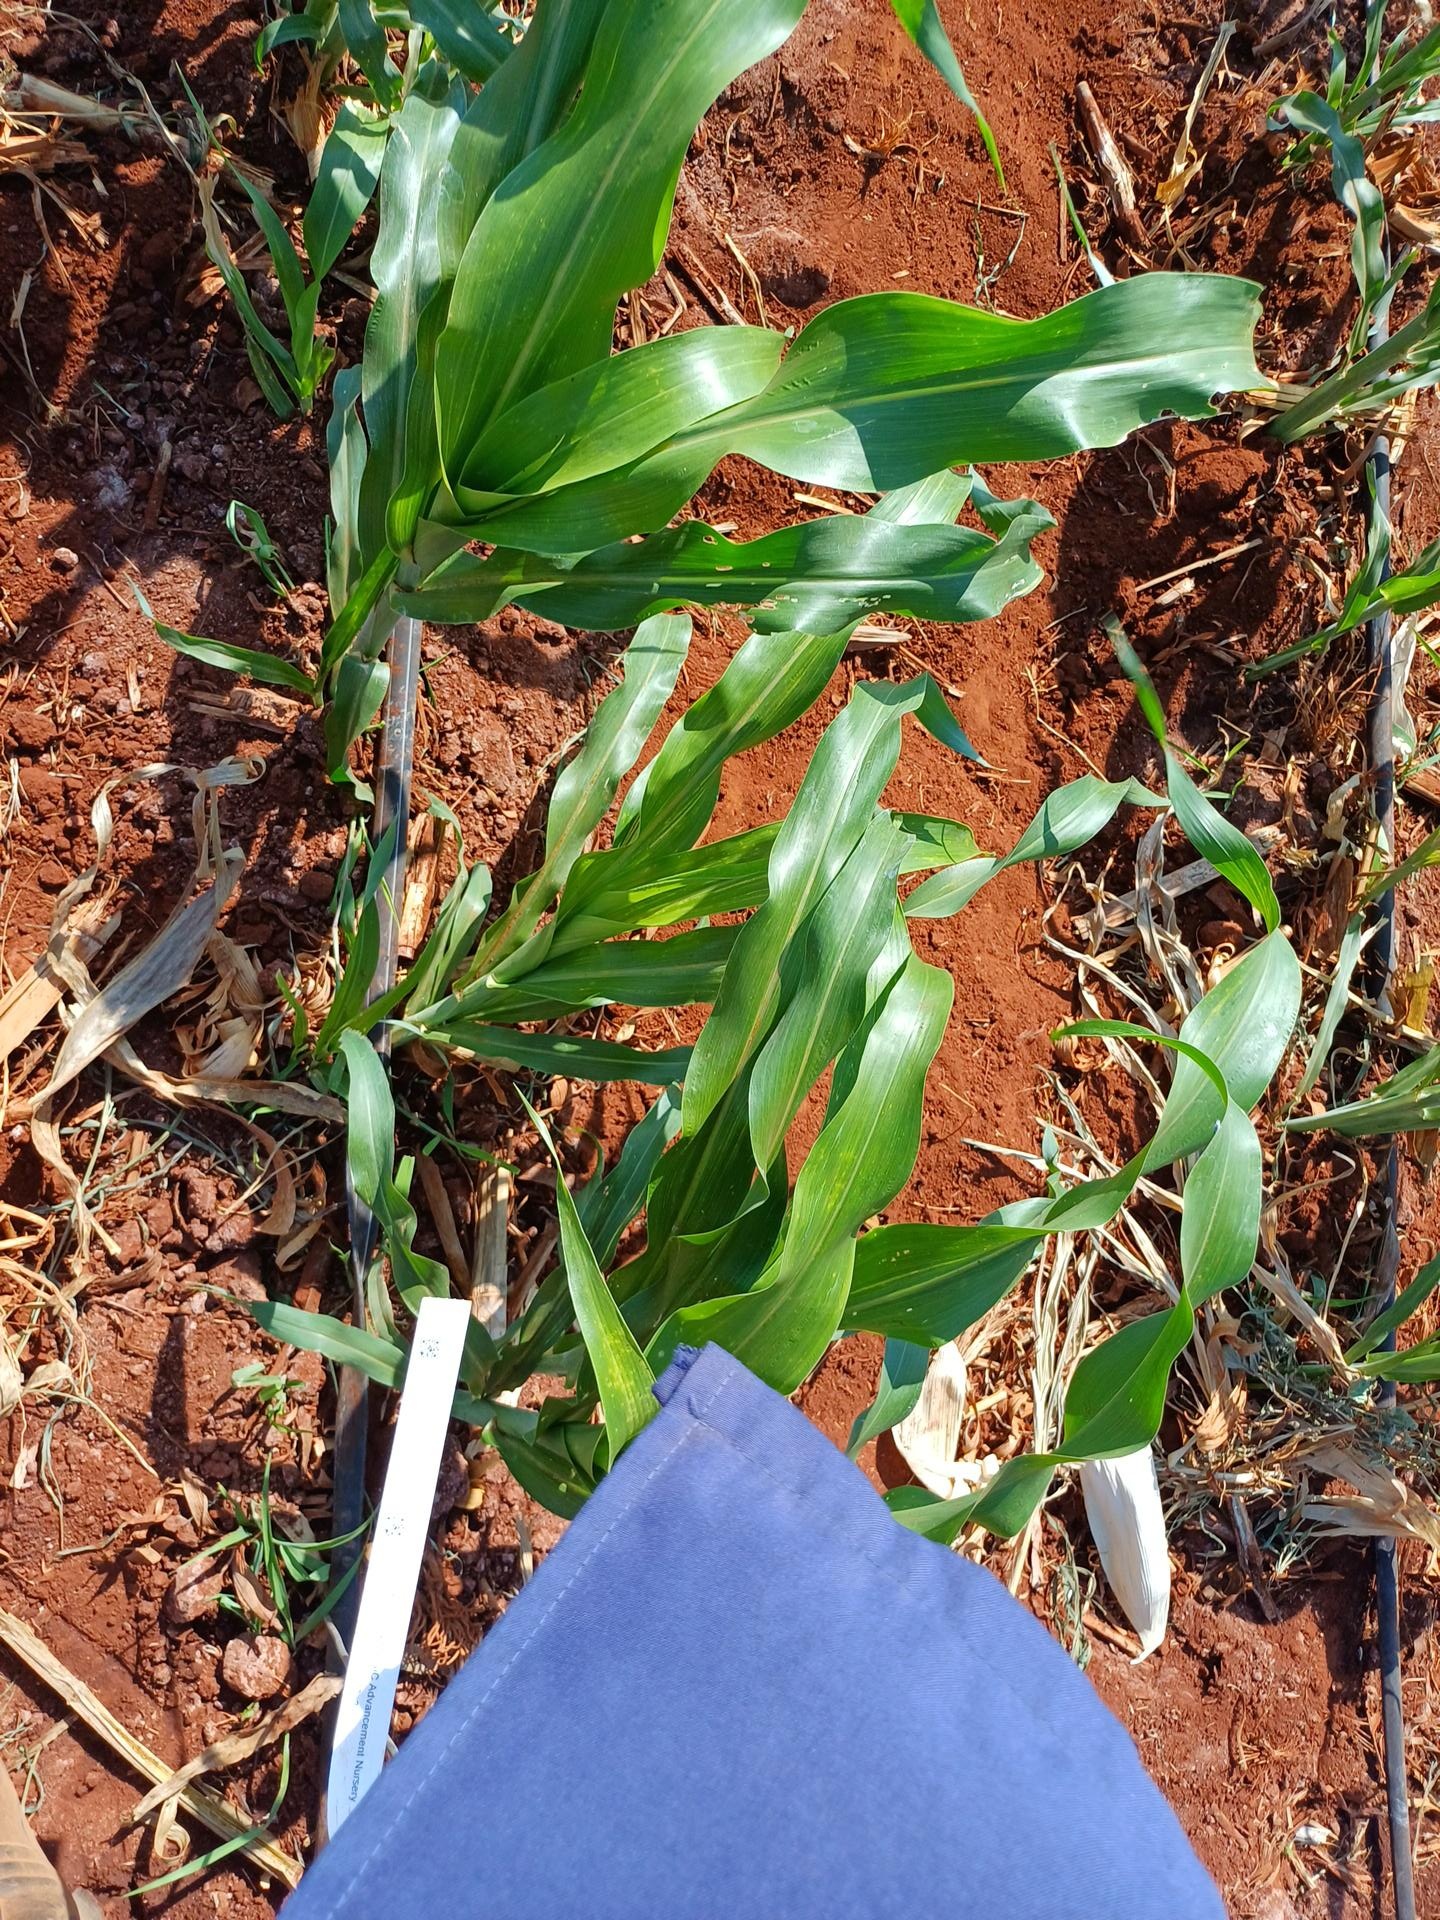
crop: sorghum
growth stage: vegetative
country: Kenya
